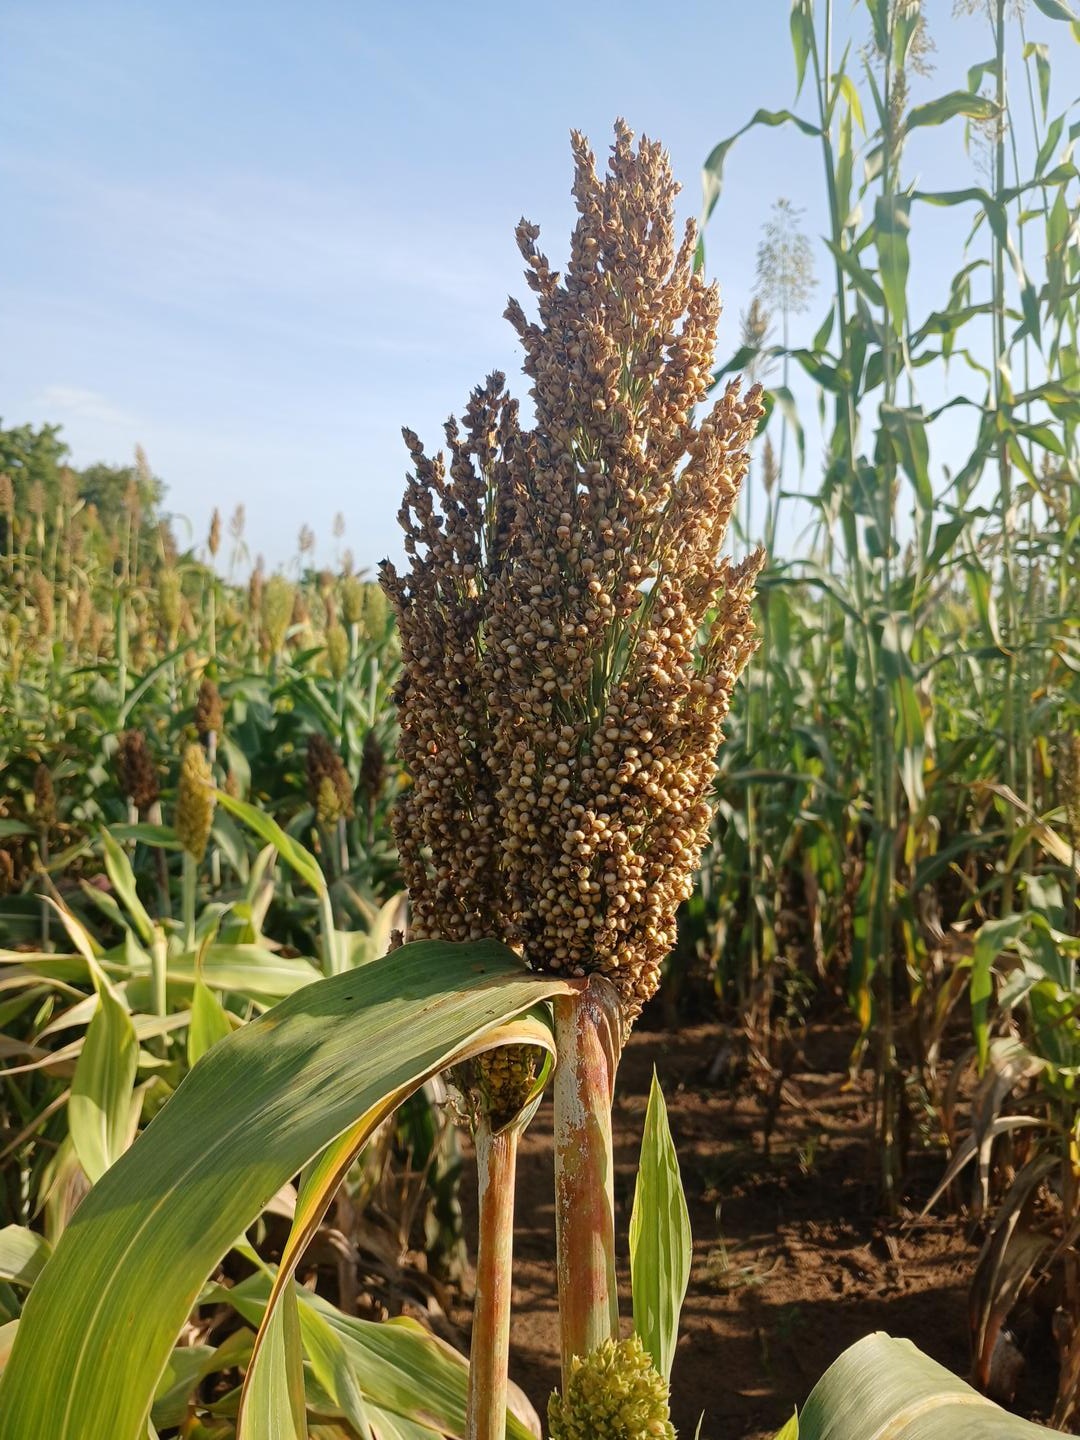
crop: sorghum
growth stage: maturity
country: Senegal
